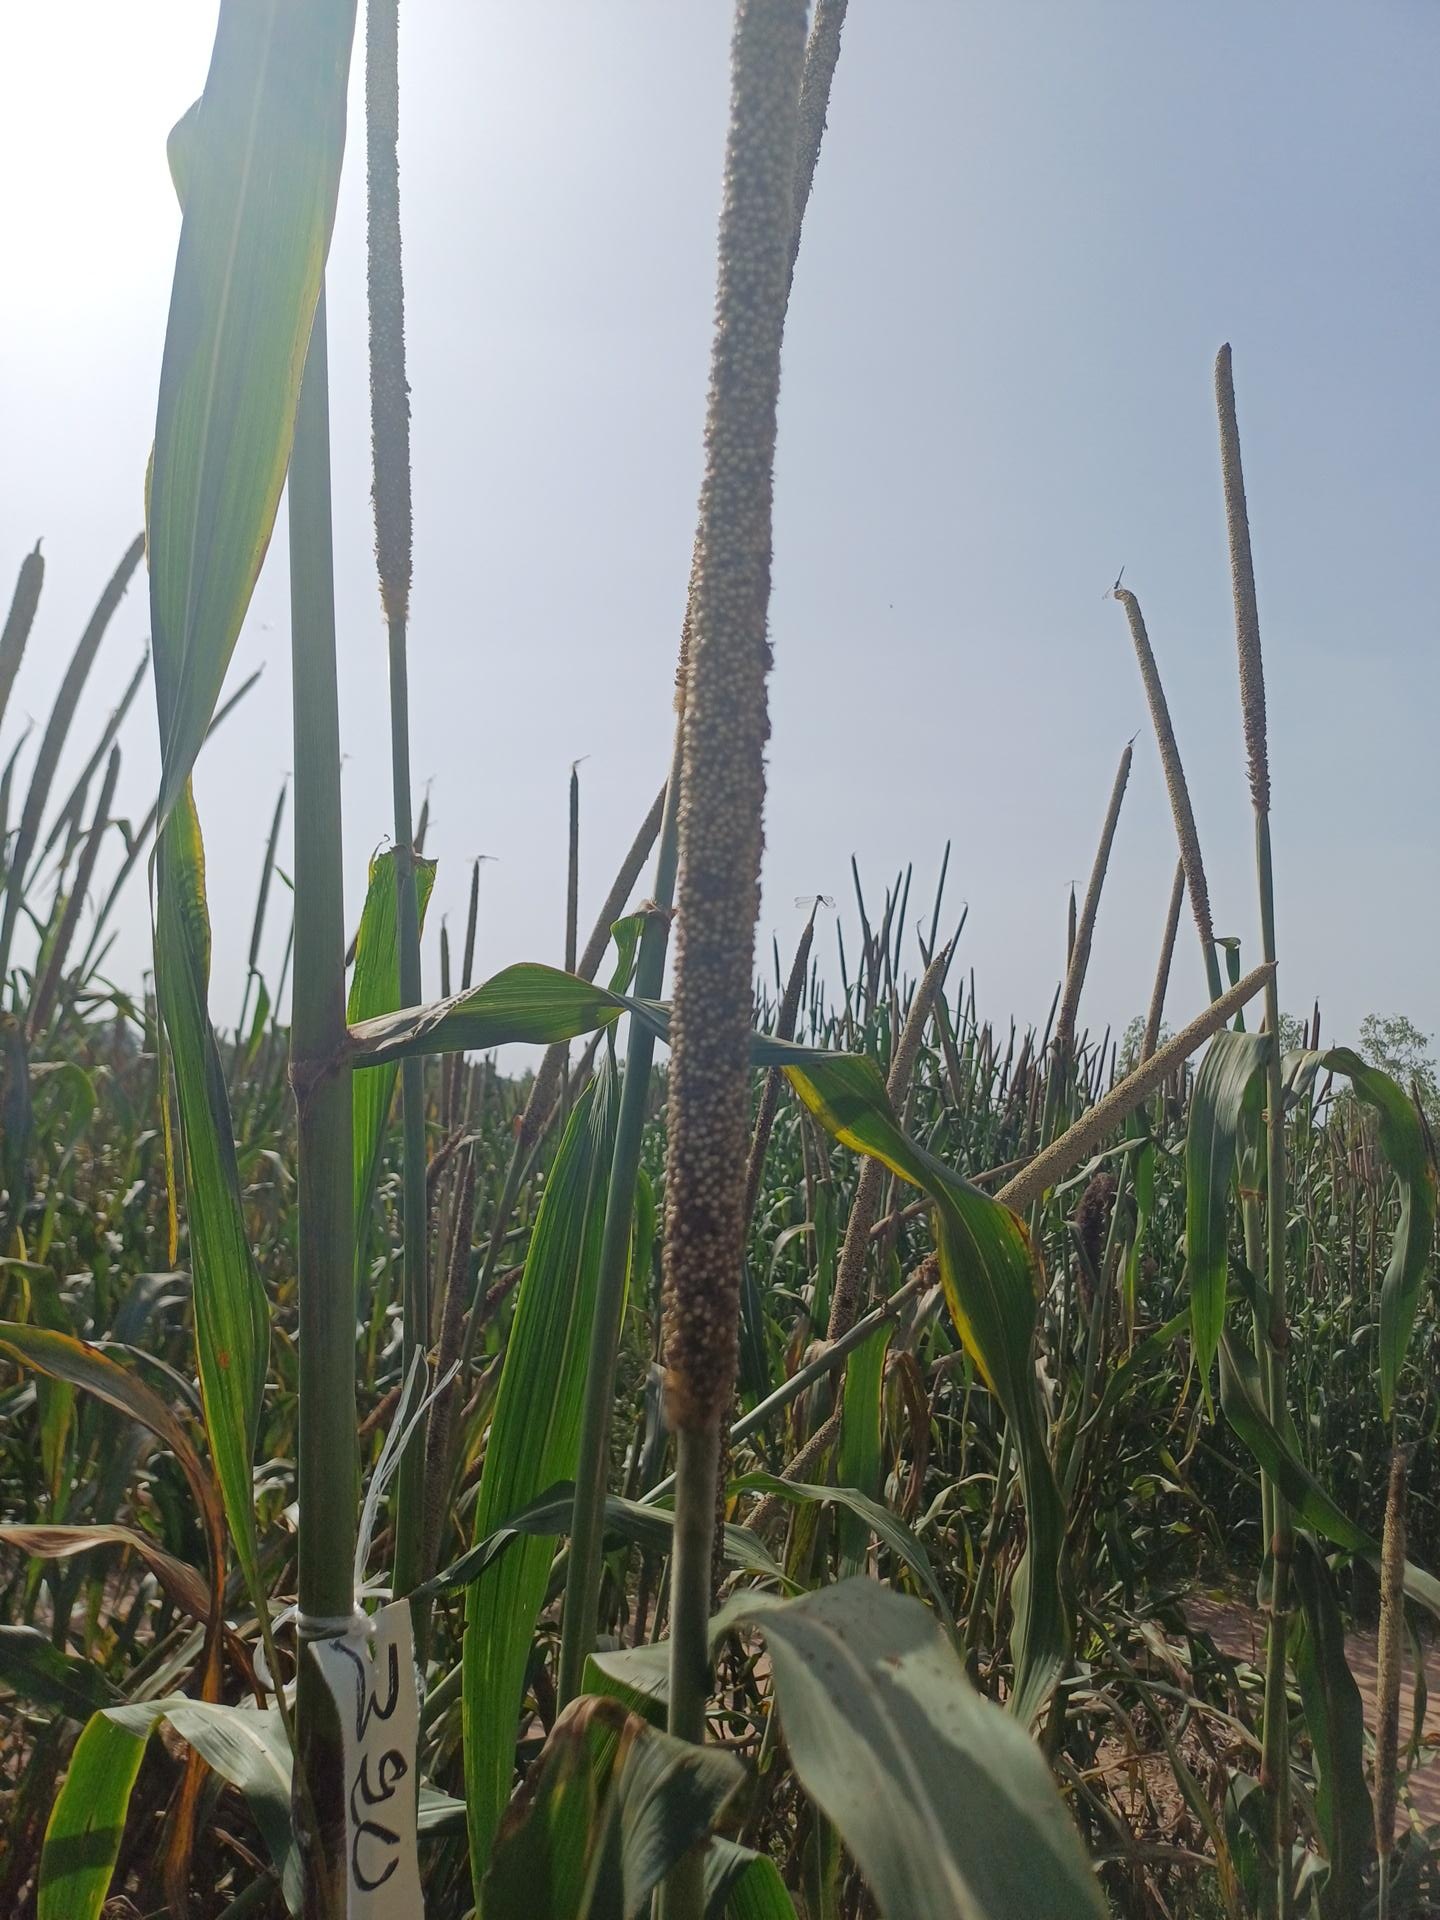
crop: pearl millet
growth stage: filling grain
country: Senegal
